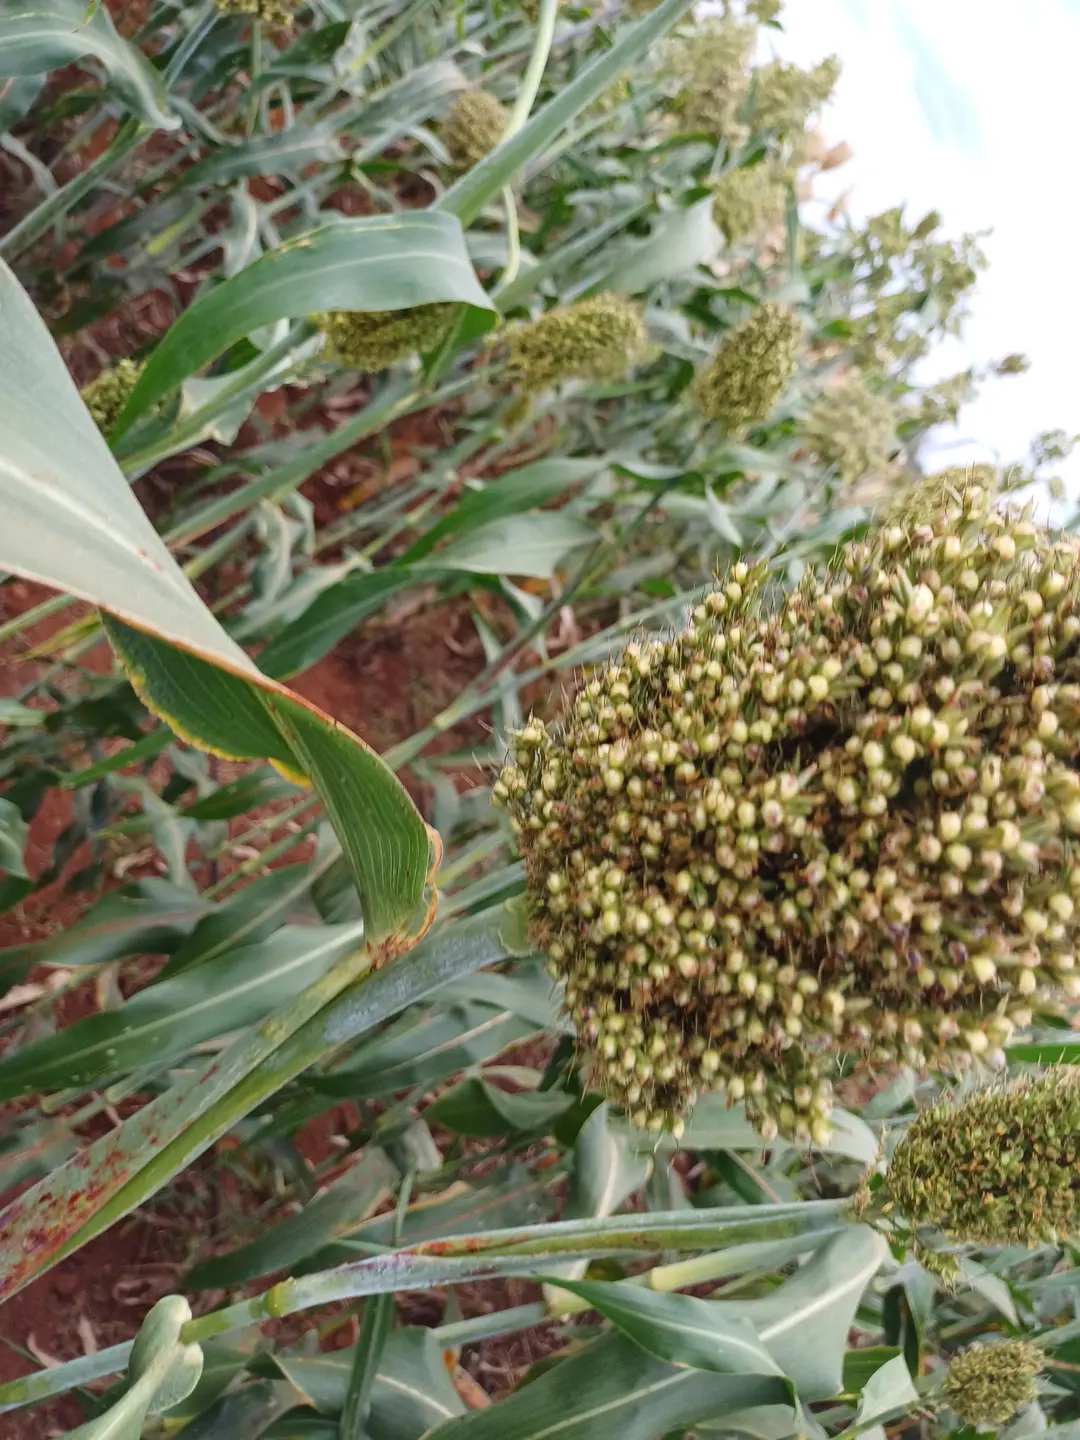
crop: sorghum
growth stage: filling grain
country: Kenya
